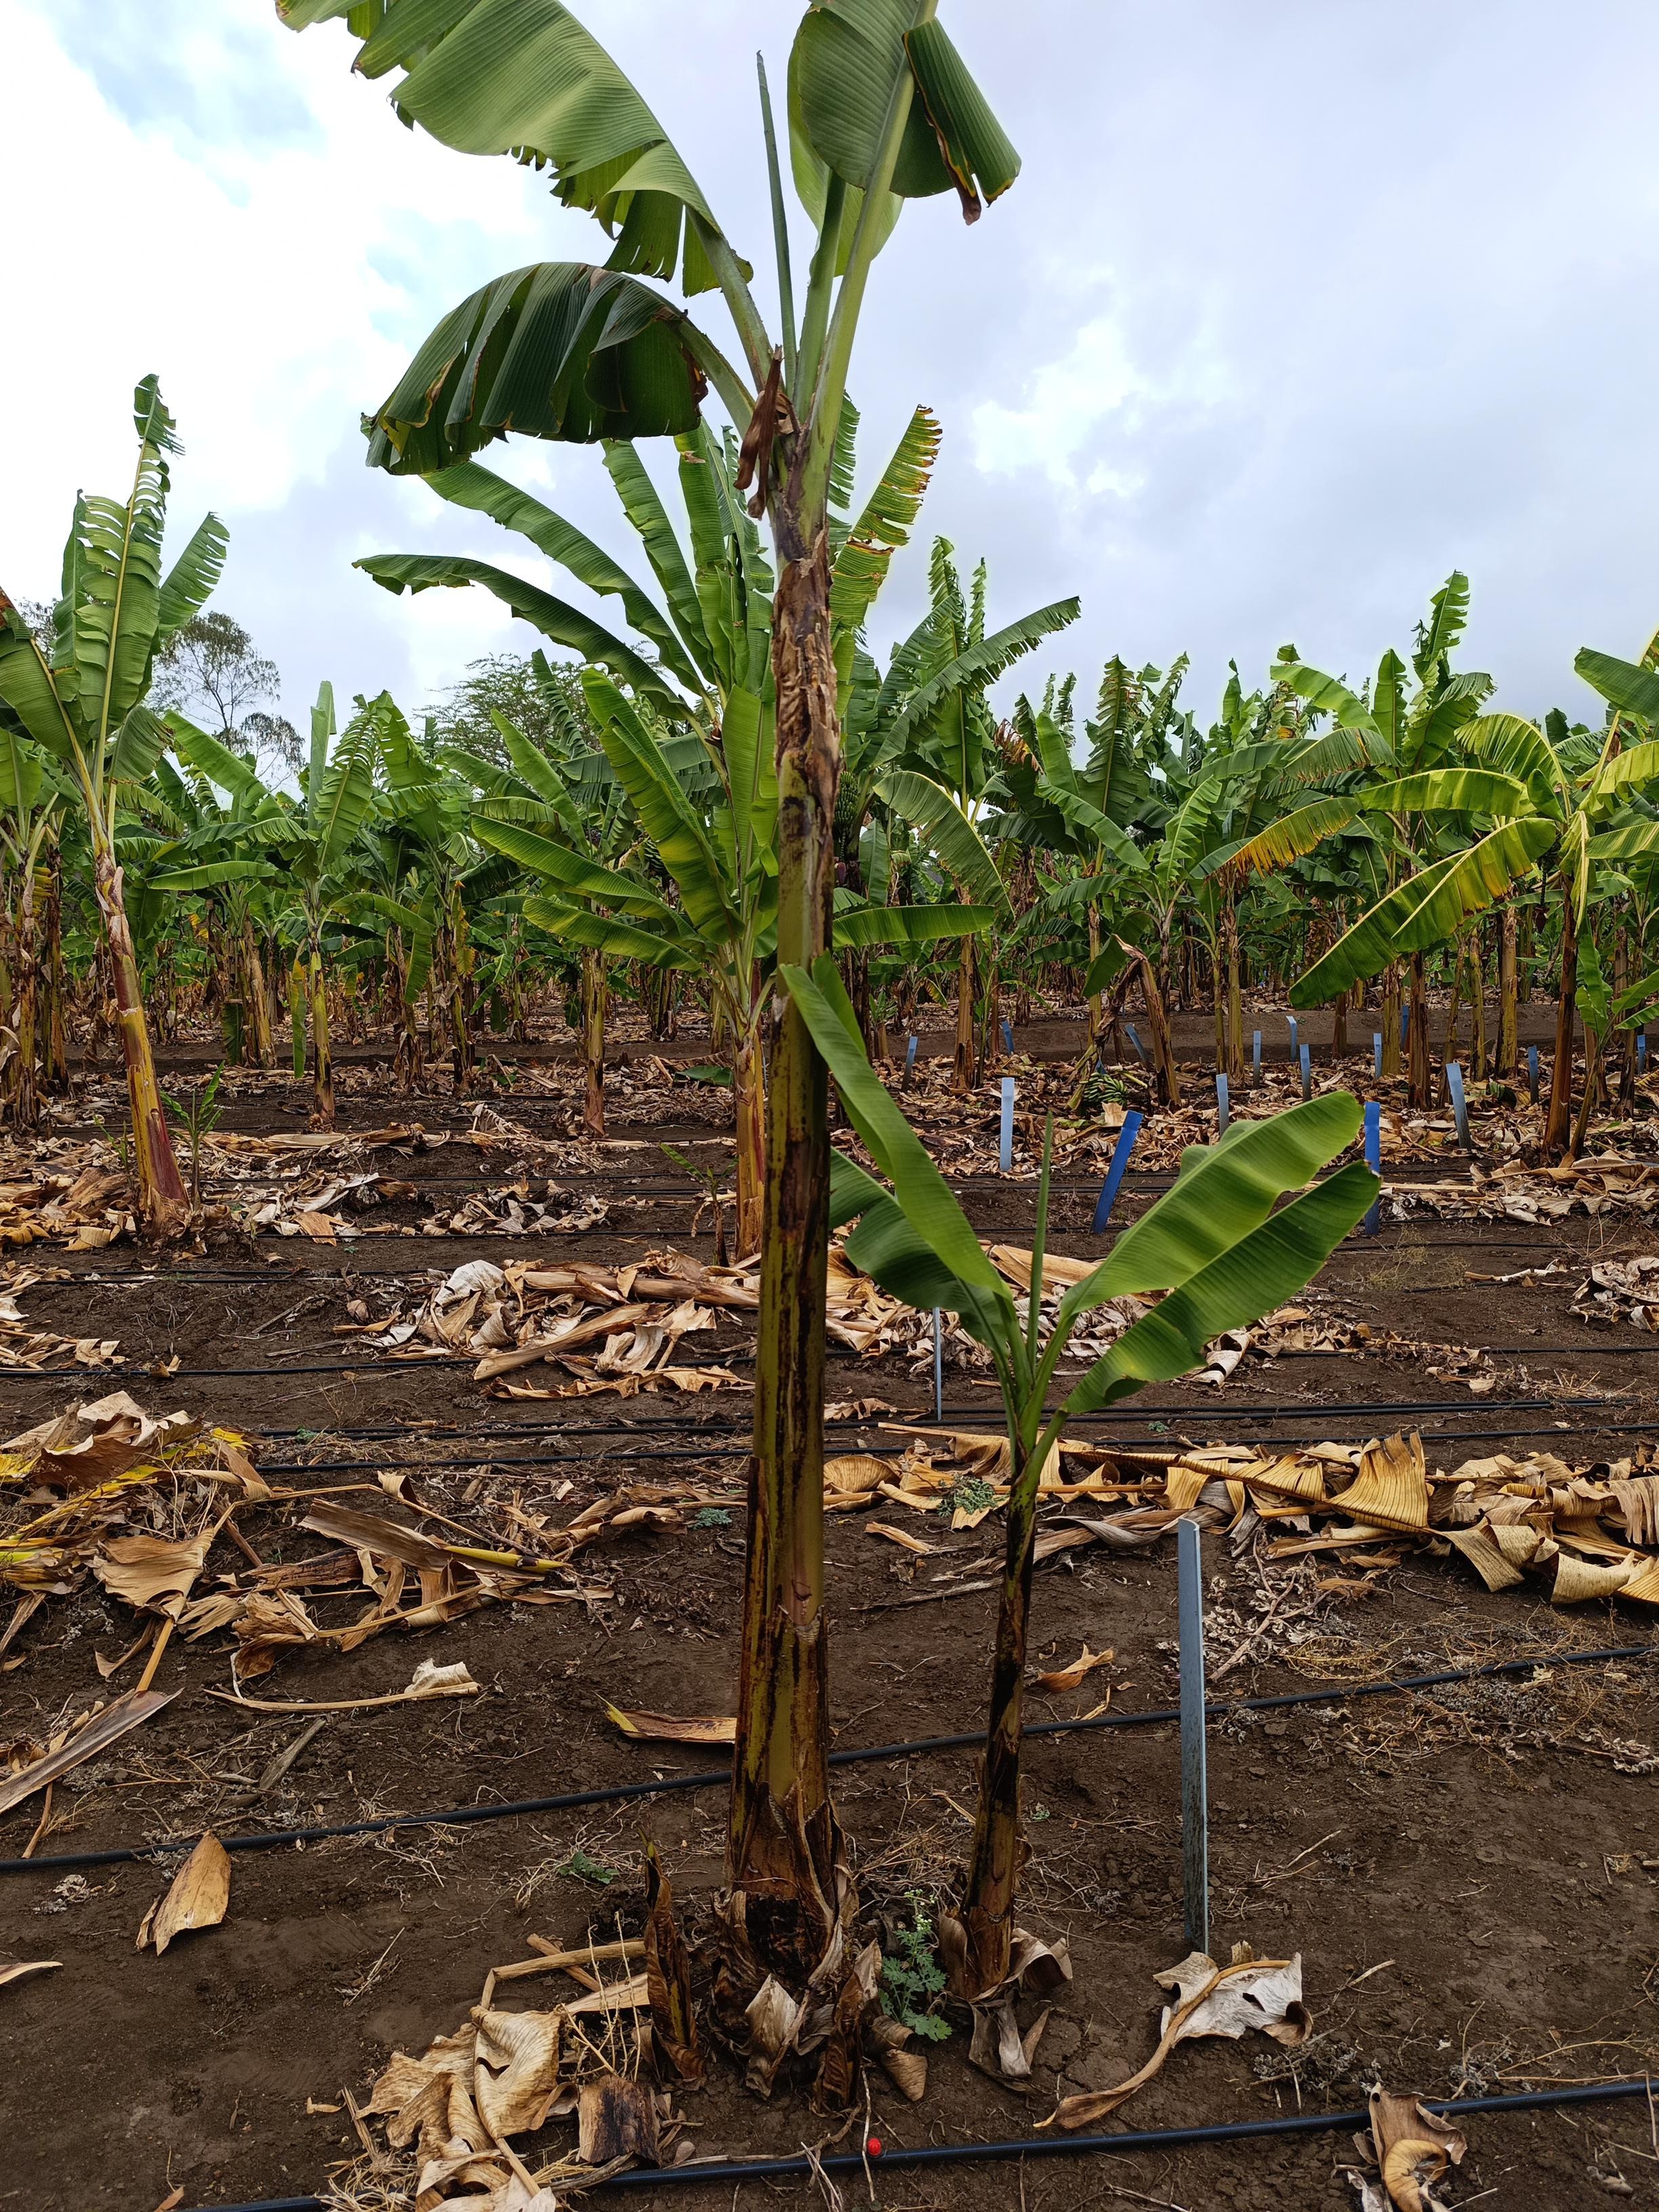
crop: banana
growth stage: vegetative
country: Tanzania
